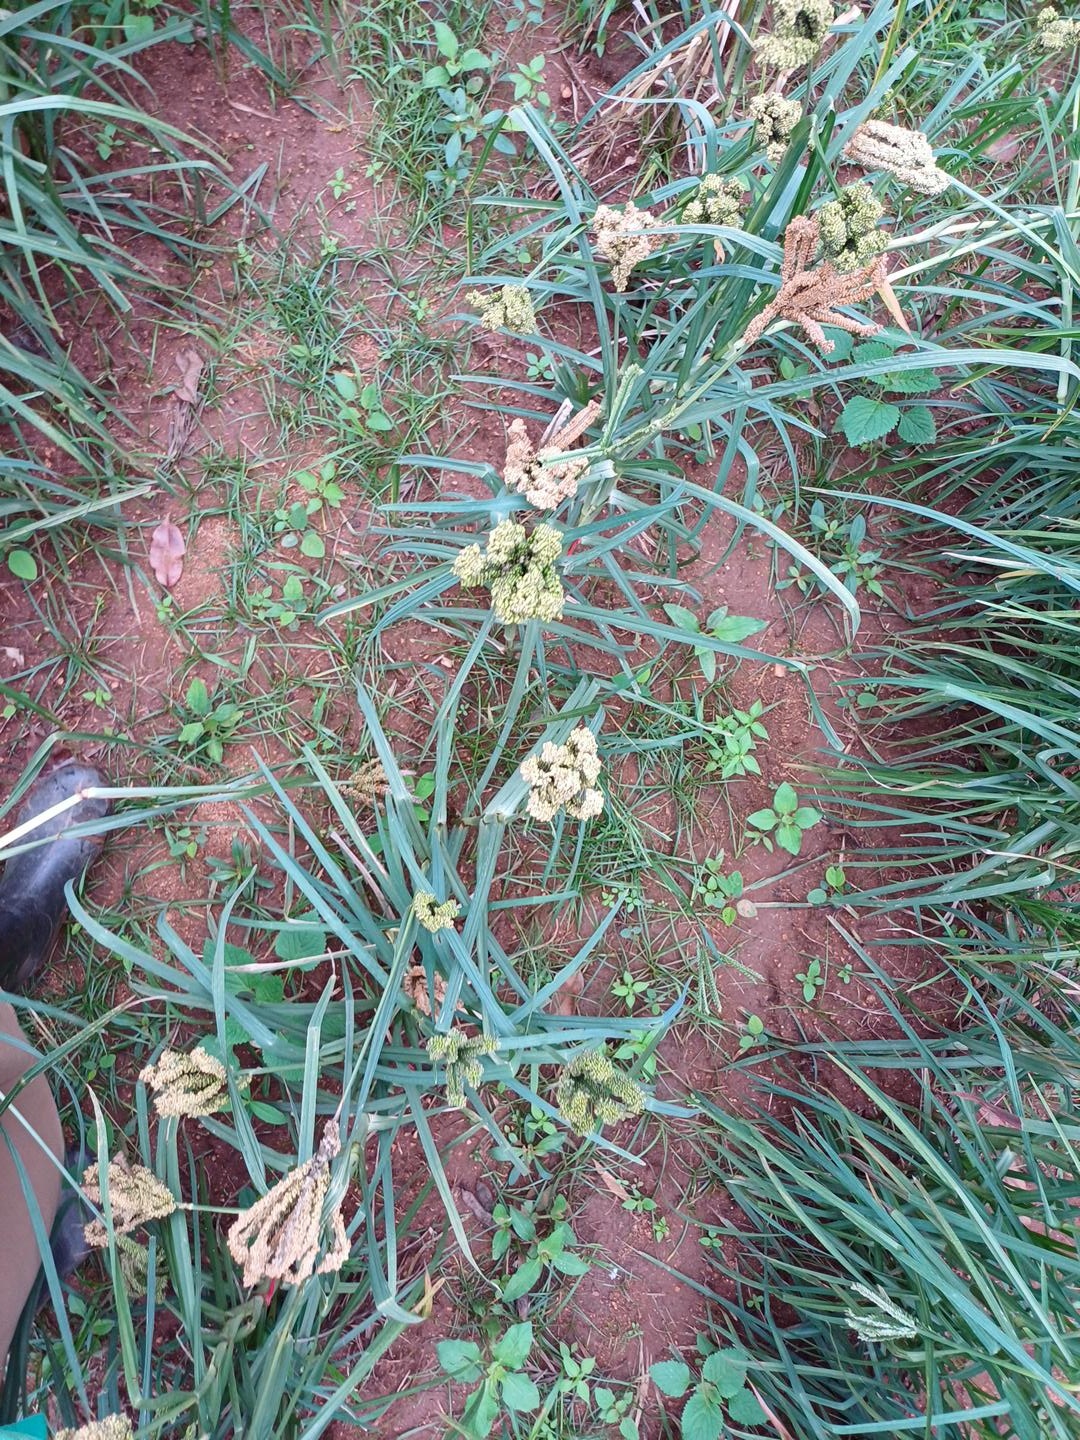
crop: finger millet
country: Kenya
